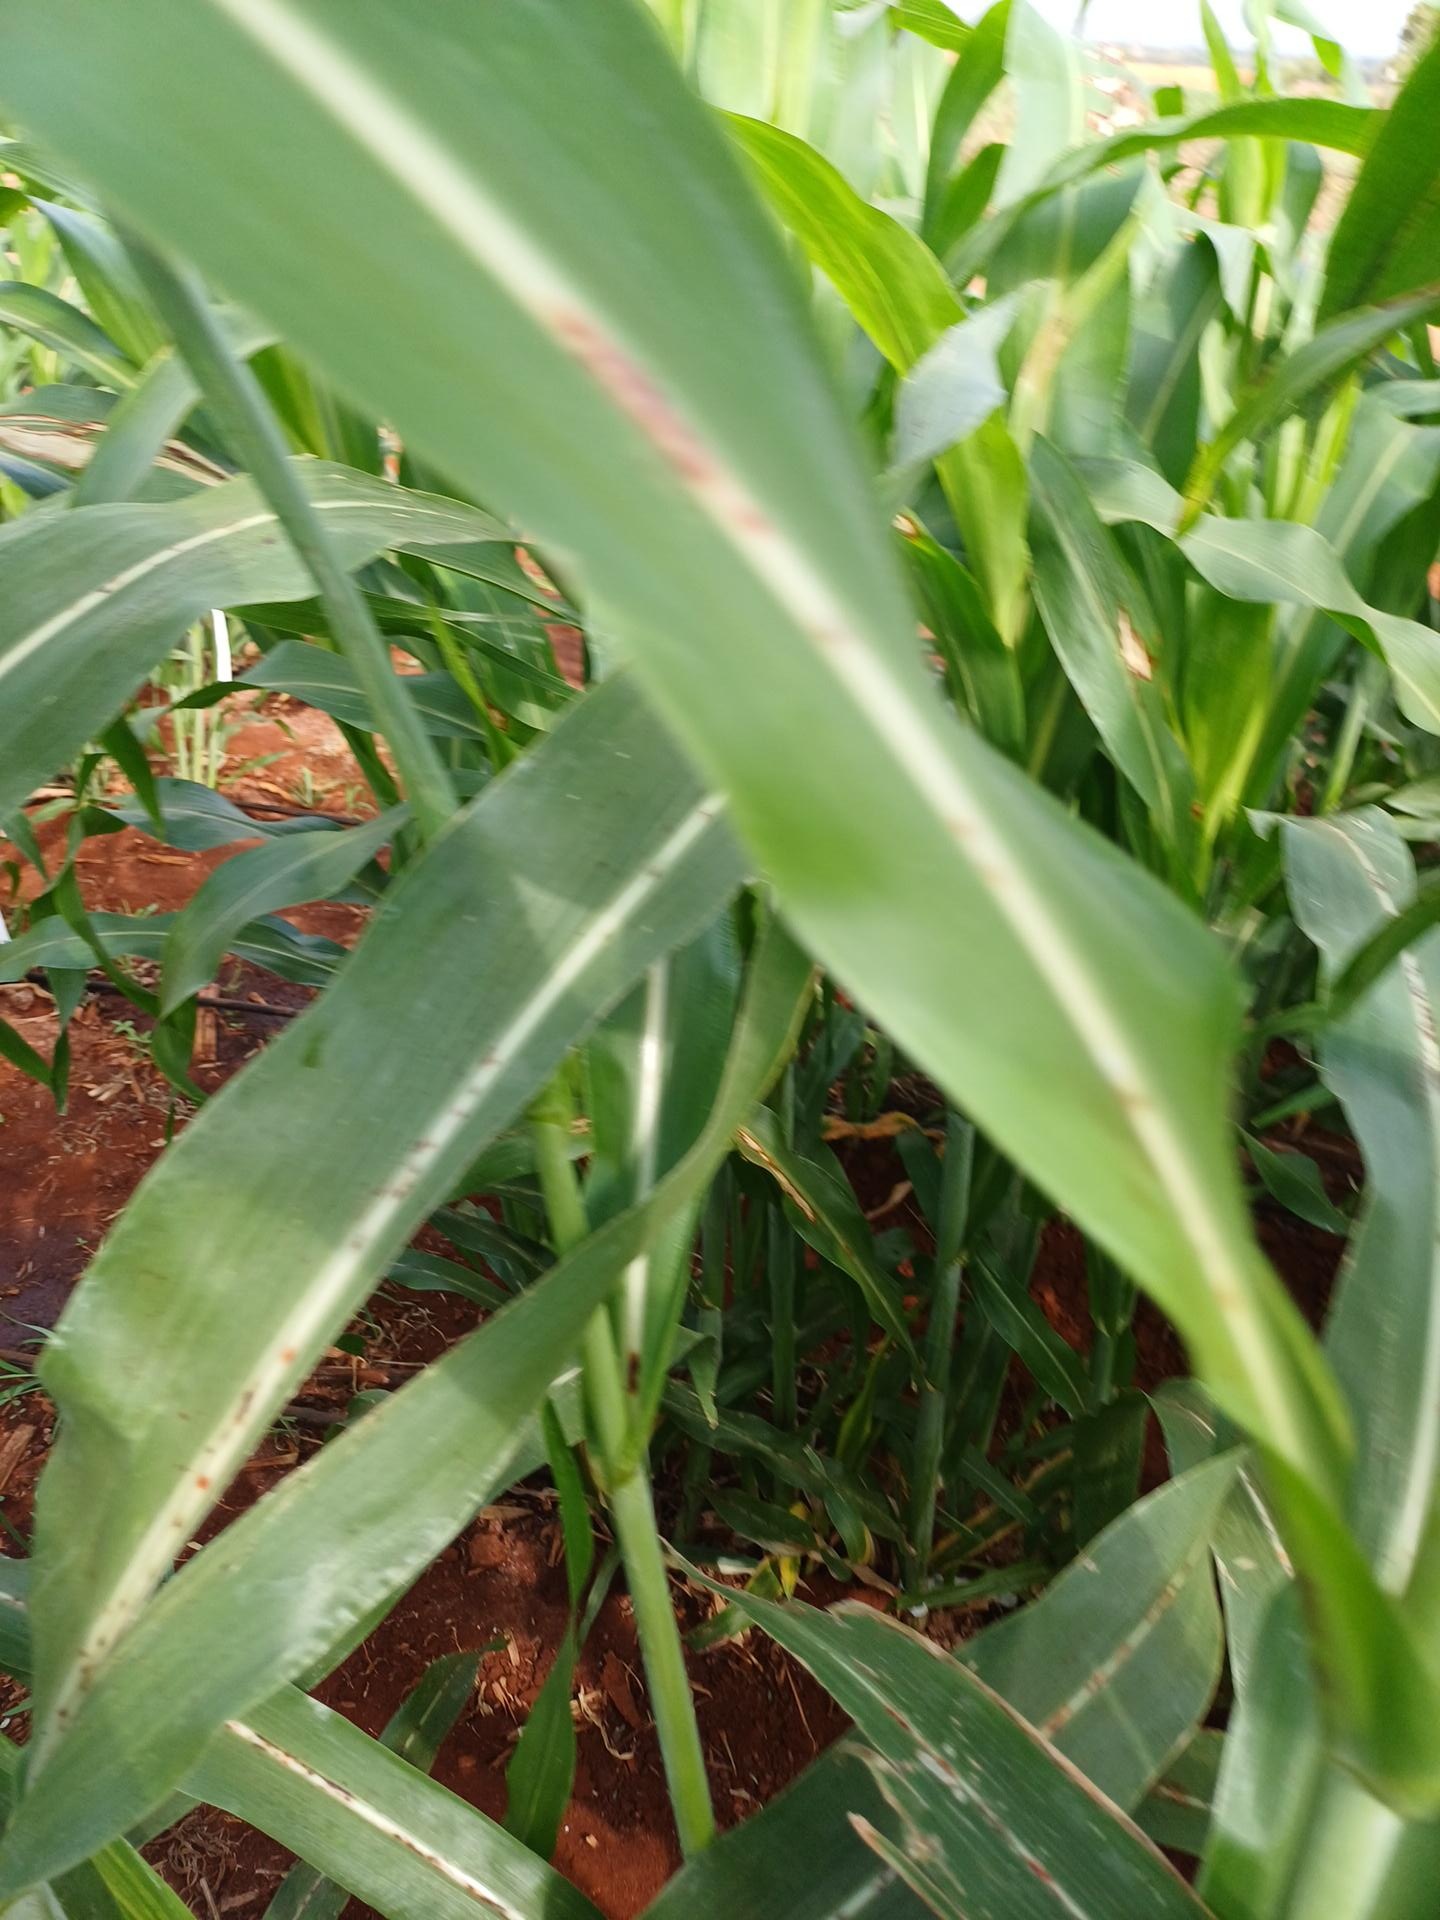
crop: sorghum
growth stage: heading tuber
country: Kenya
